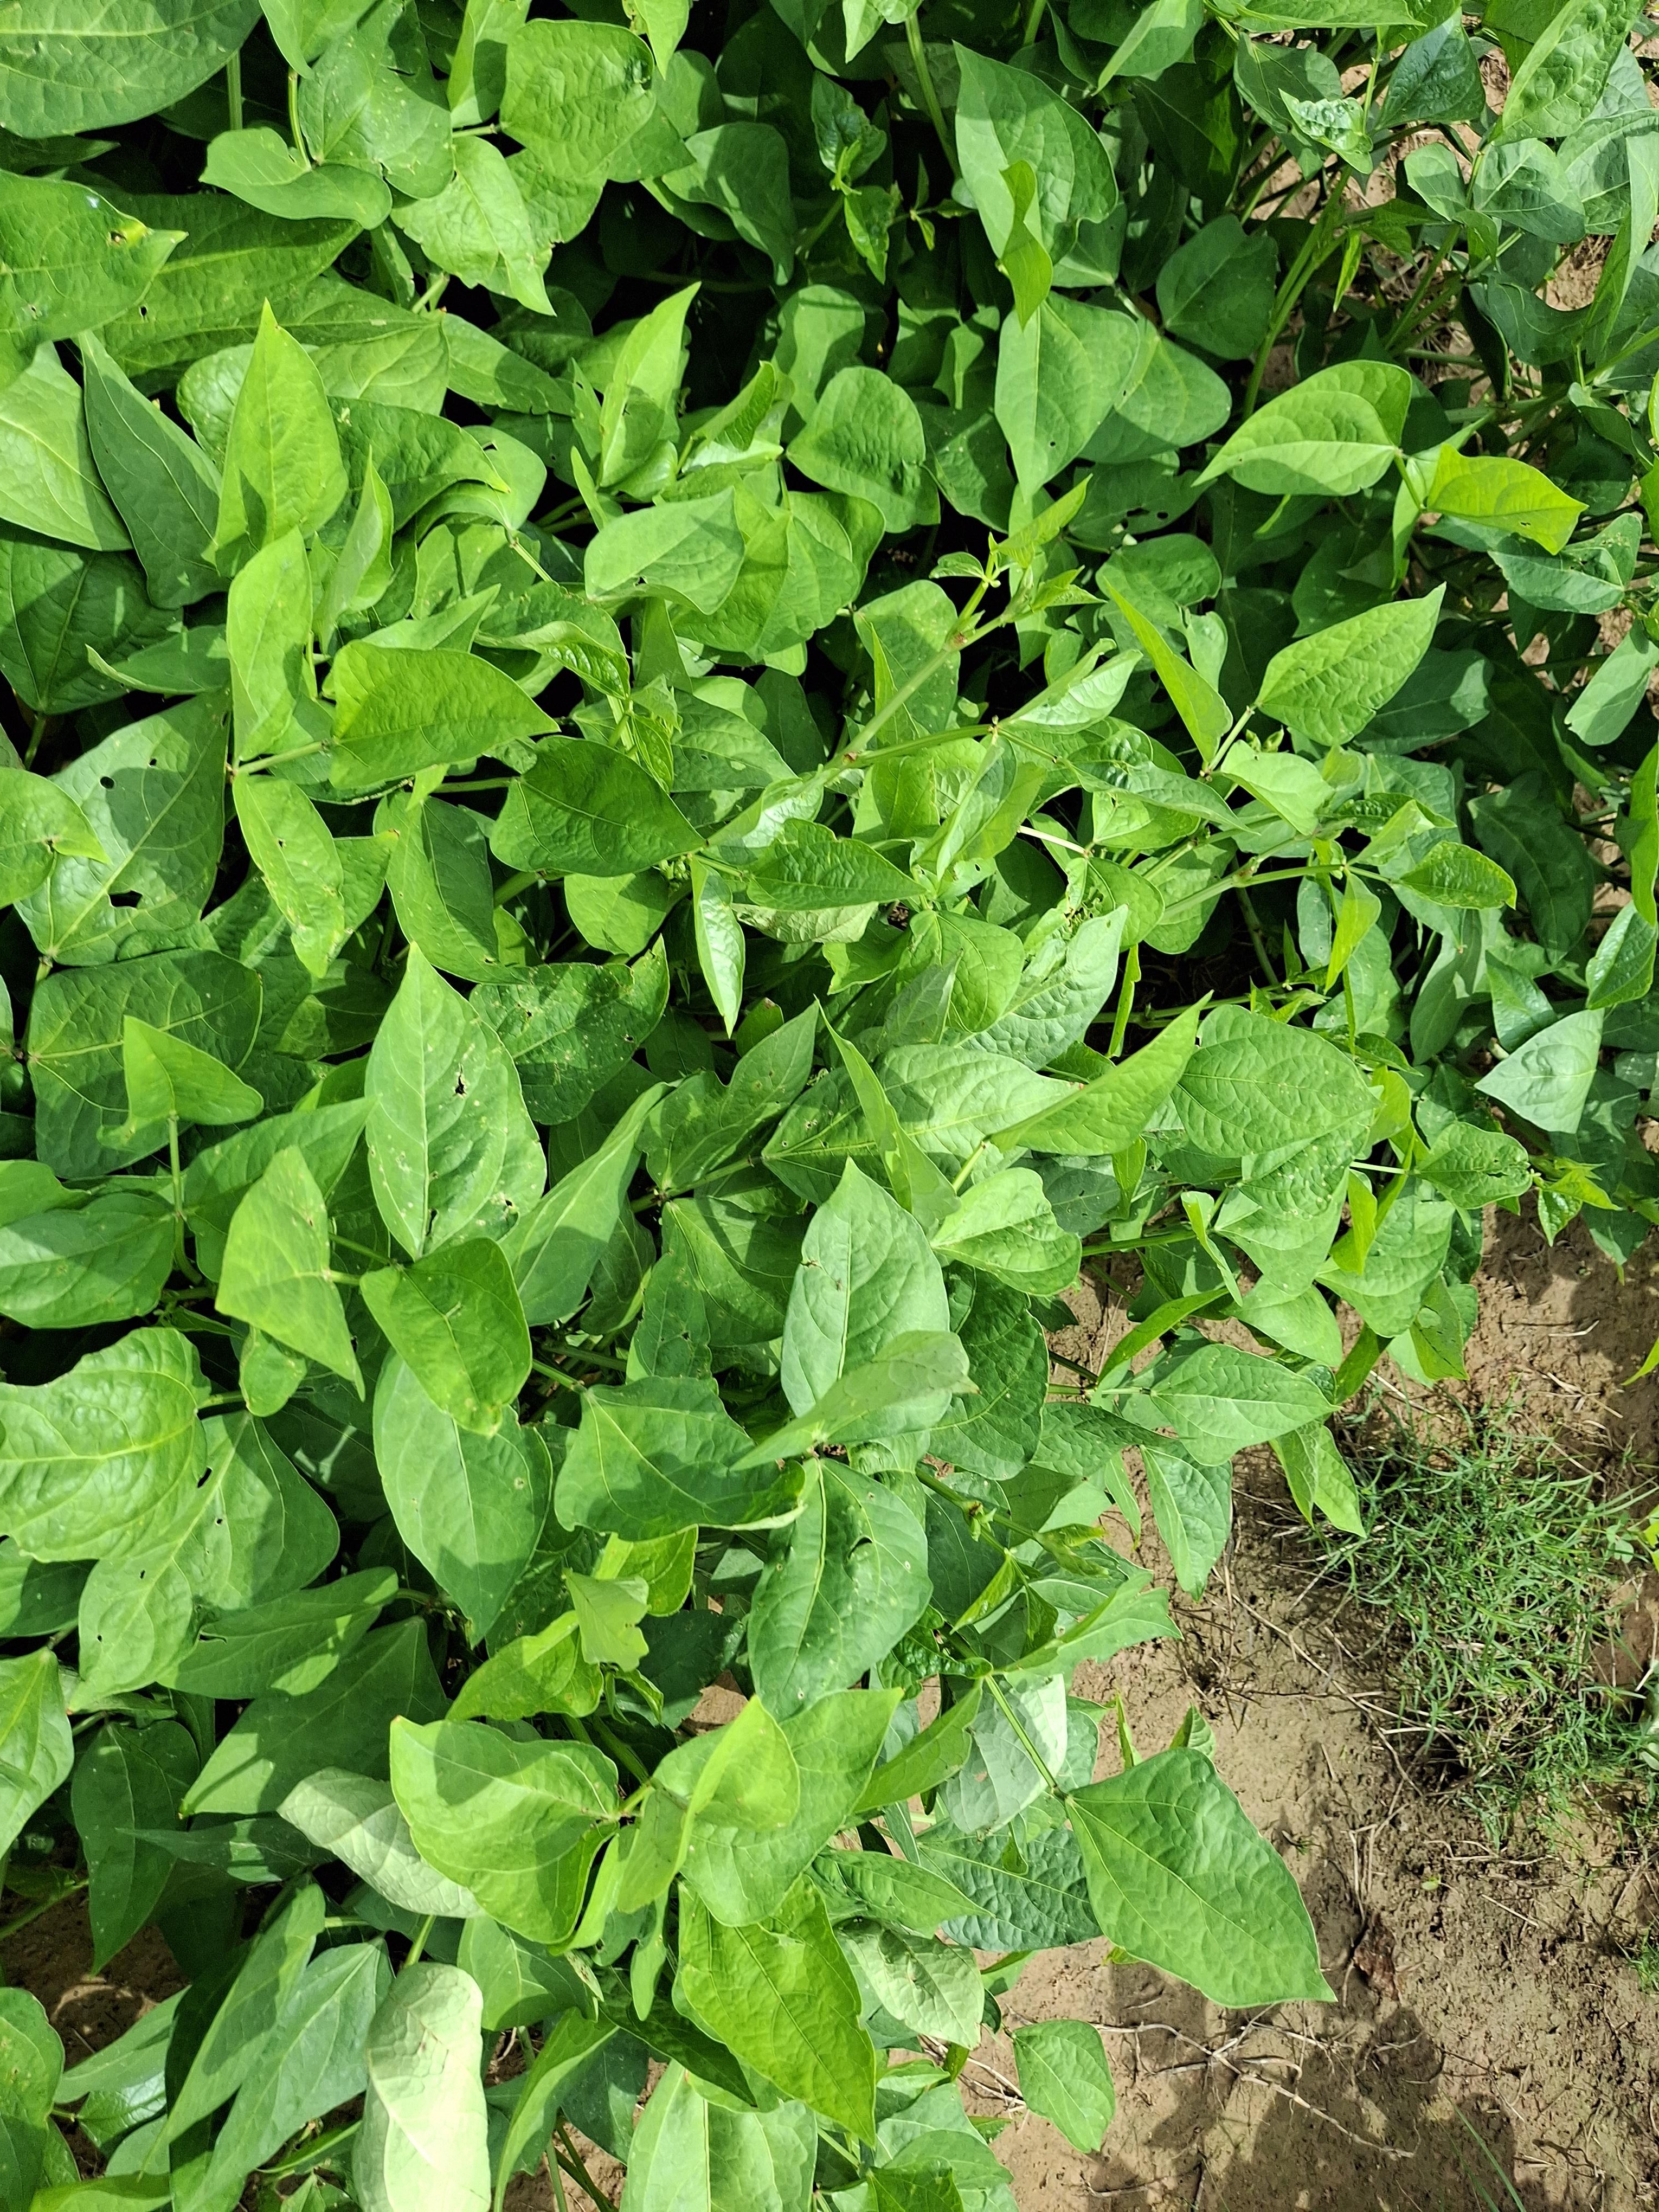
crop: cowpea
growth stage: flowering
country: Nigeria
